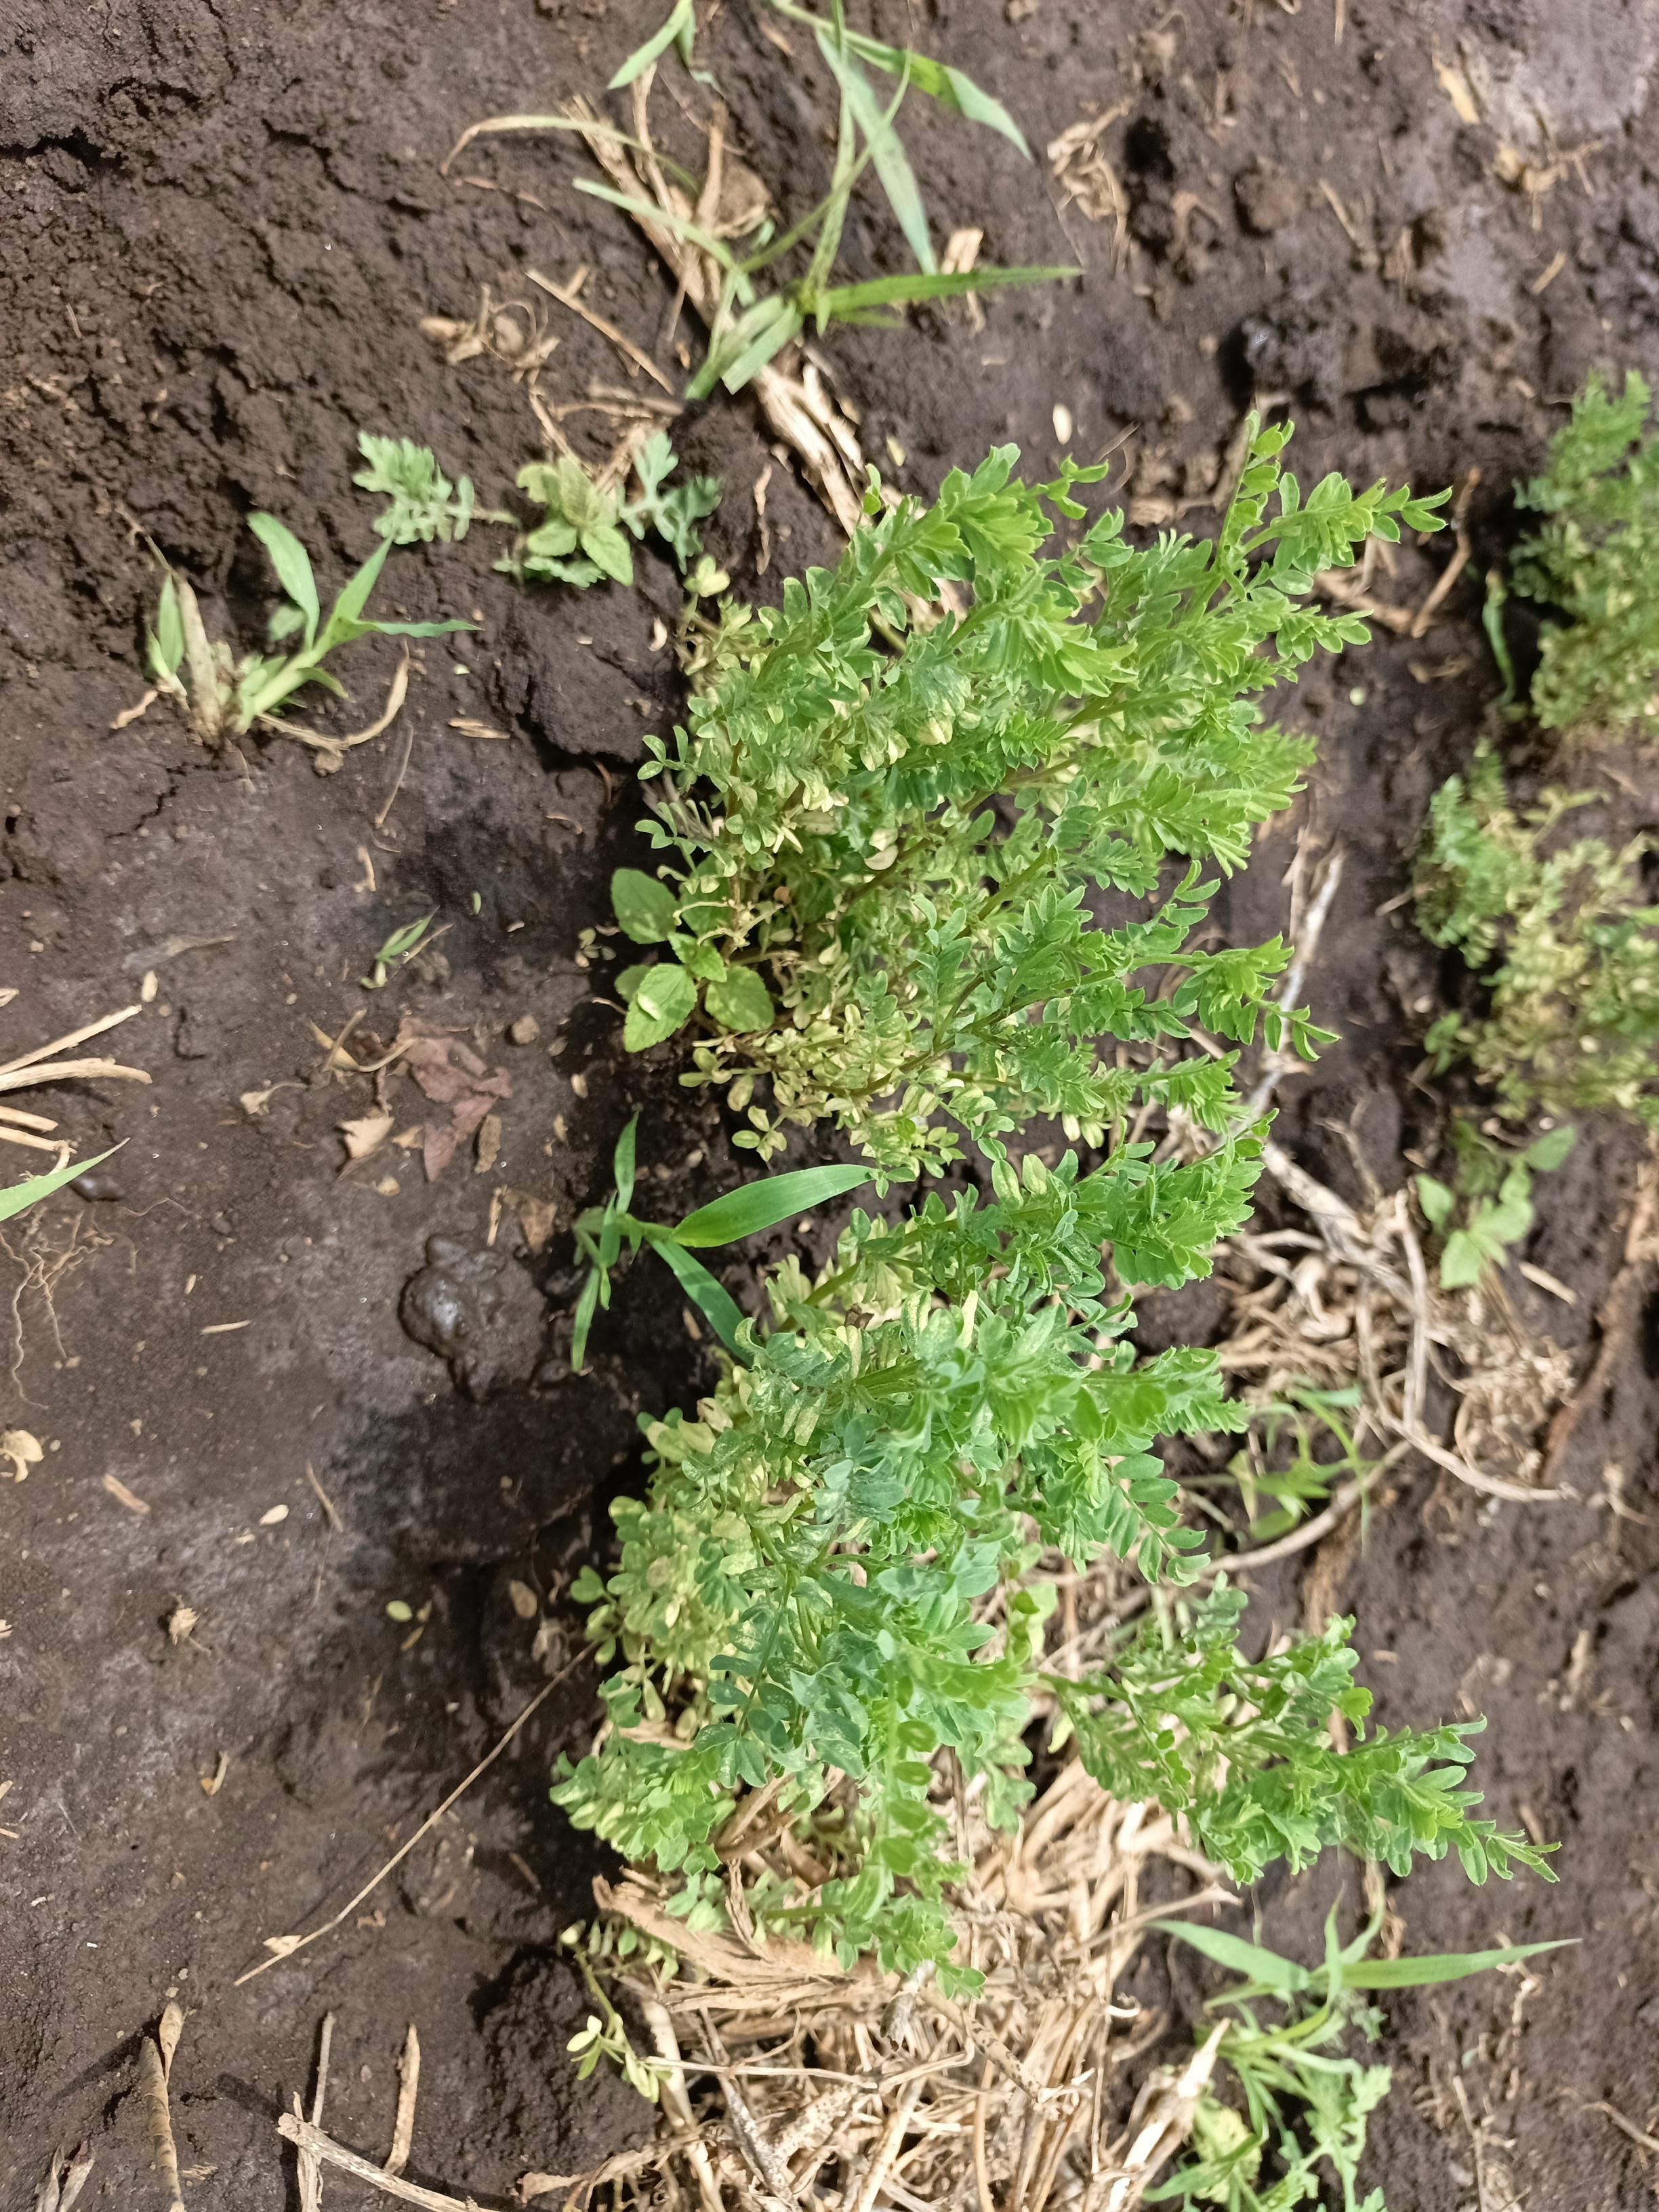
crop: lentil
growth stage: vegetative
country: Tanzania
